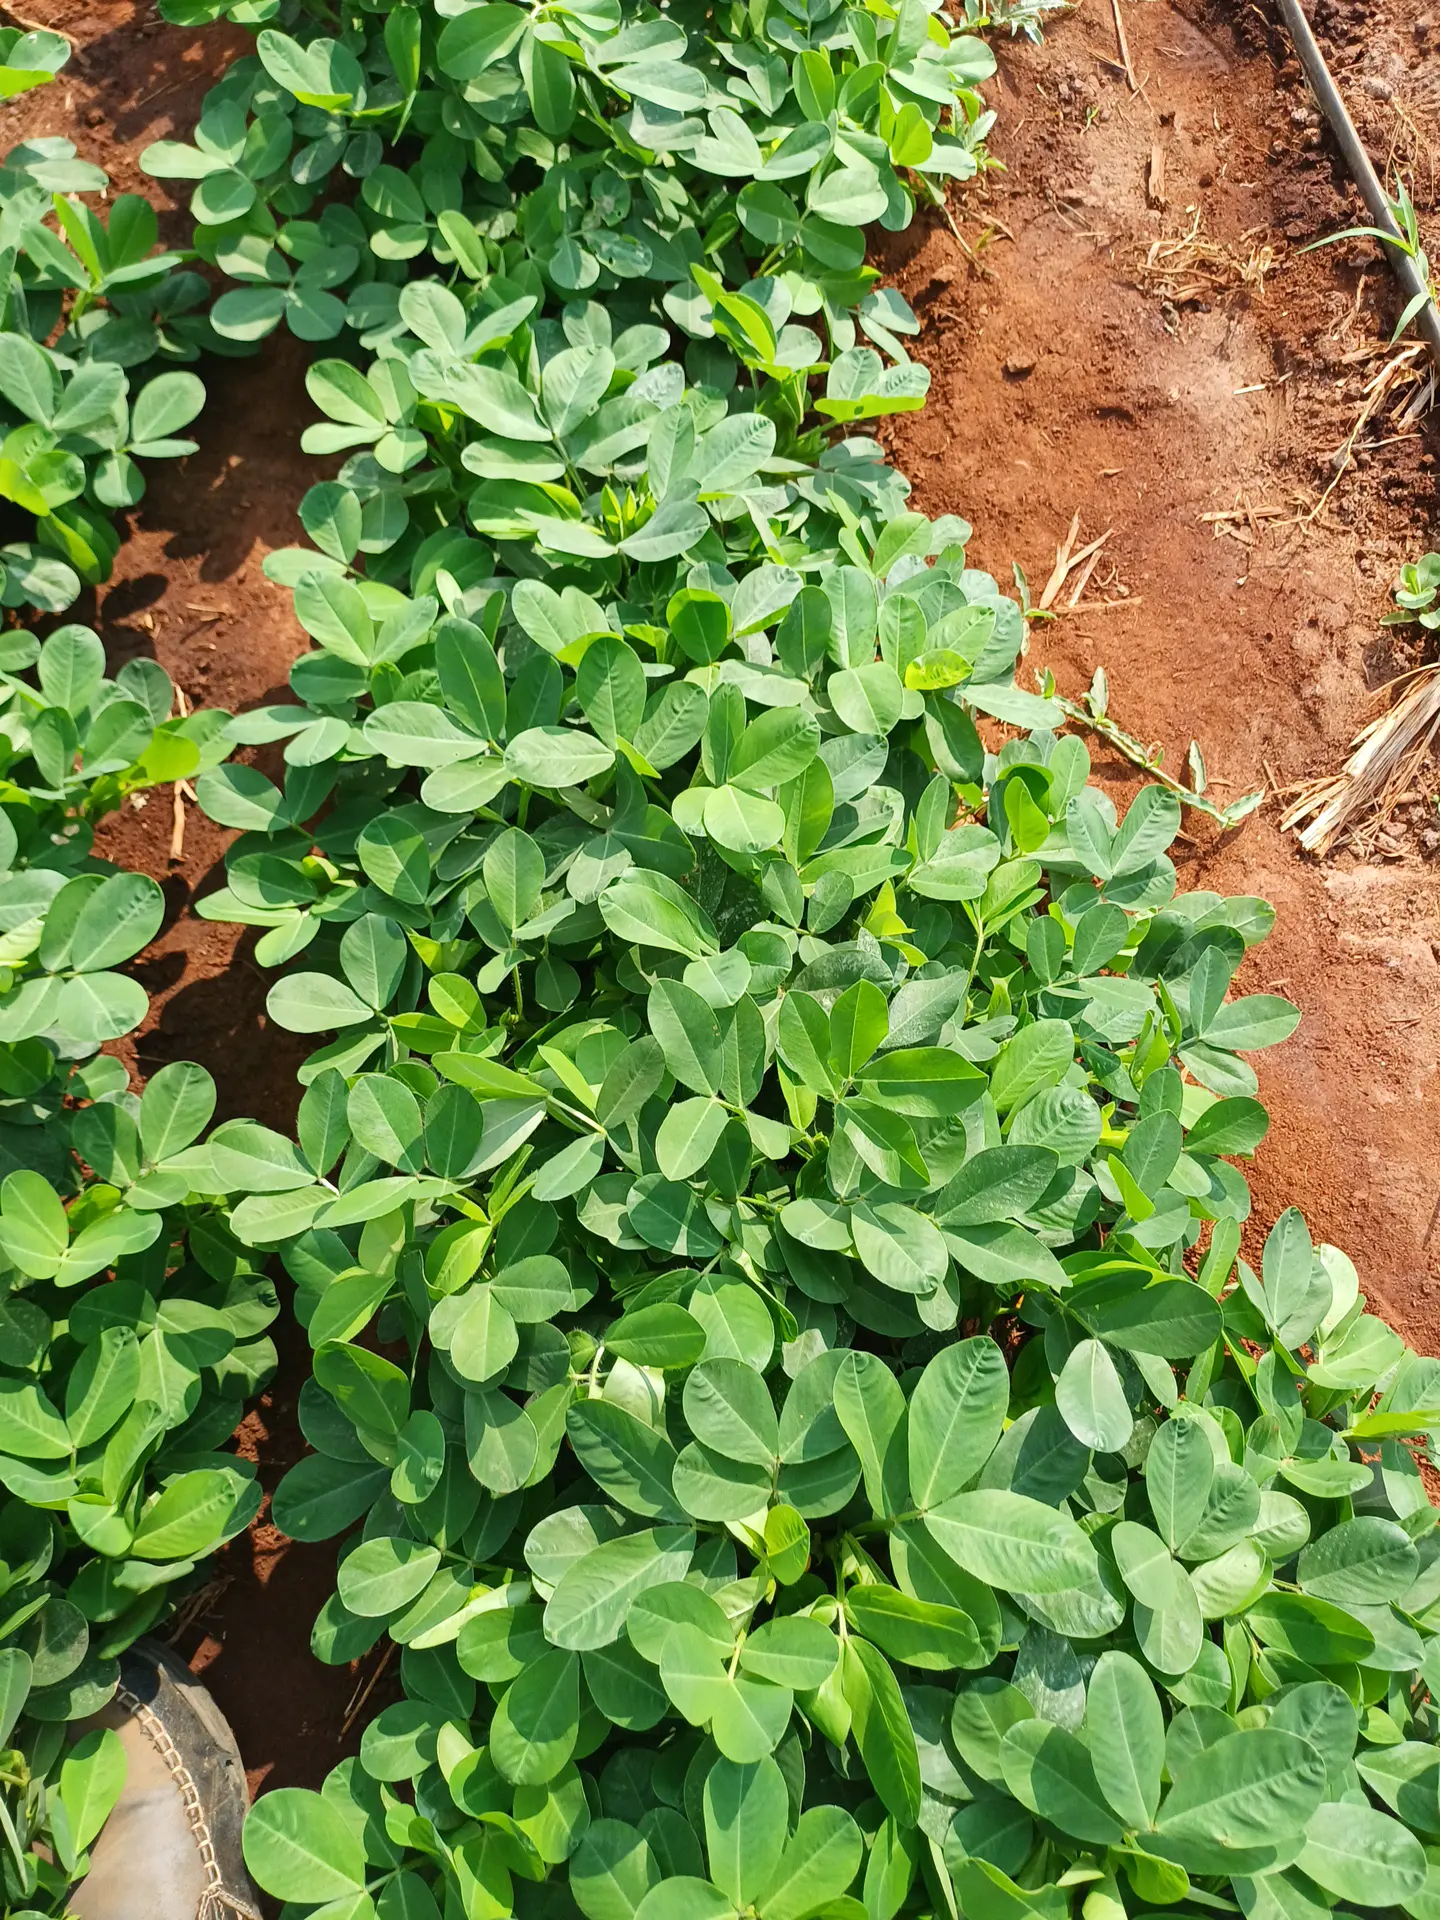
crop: groundnut
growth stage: vegetative
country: Kenya
